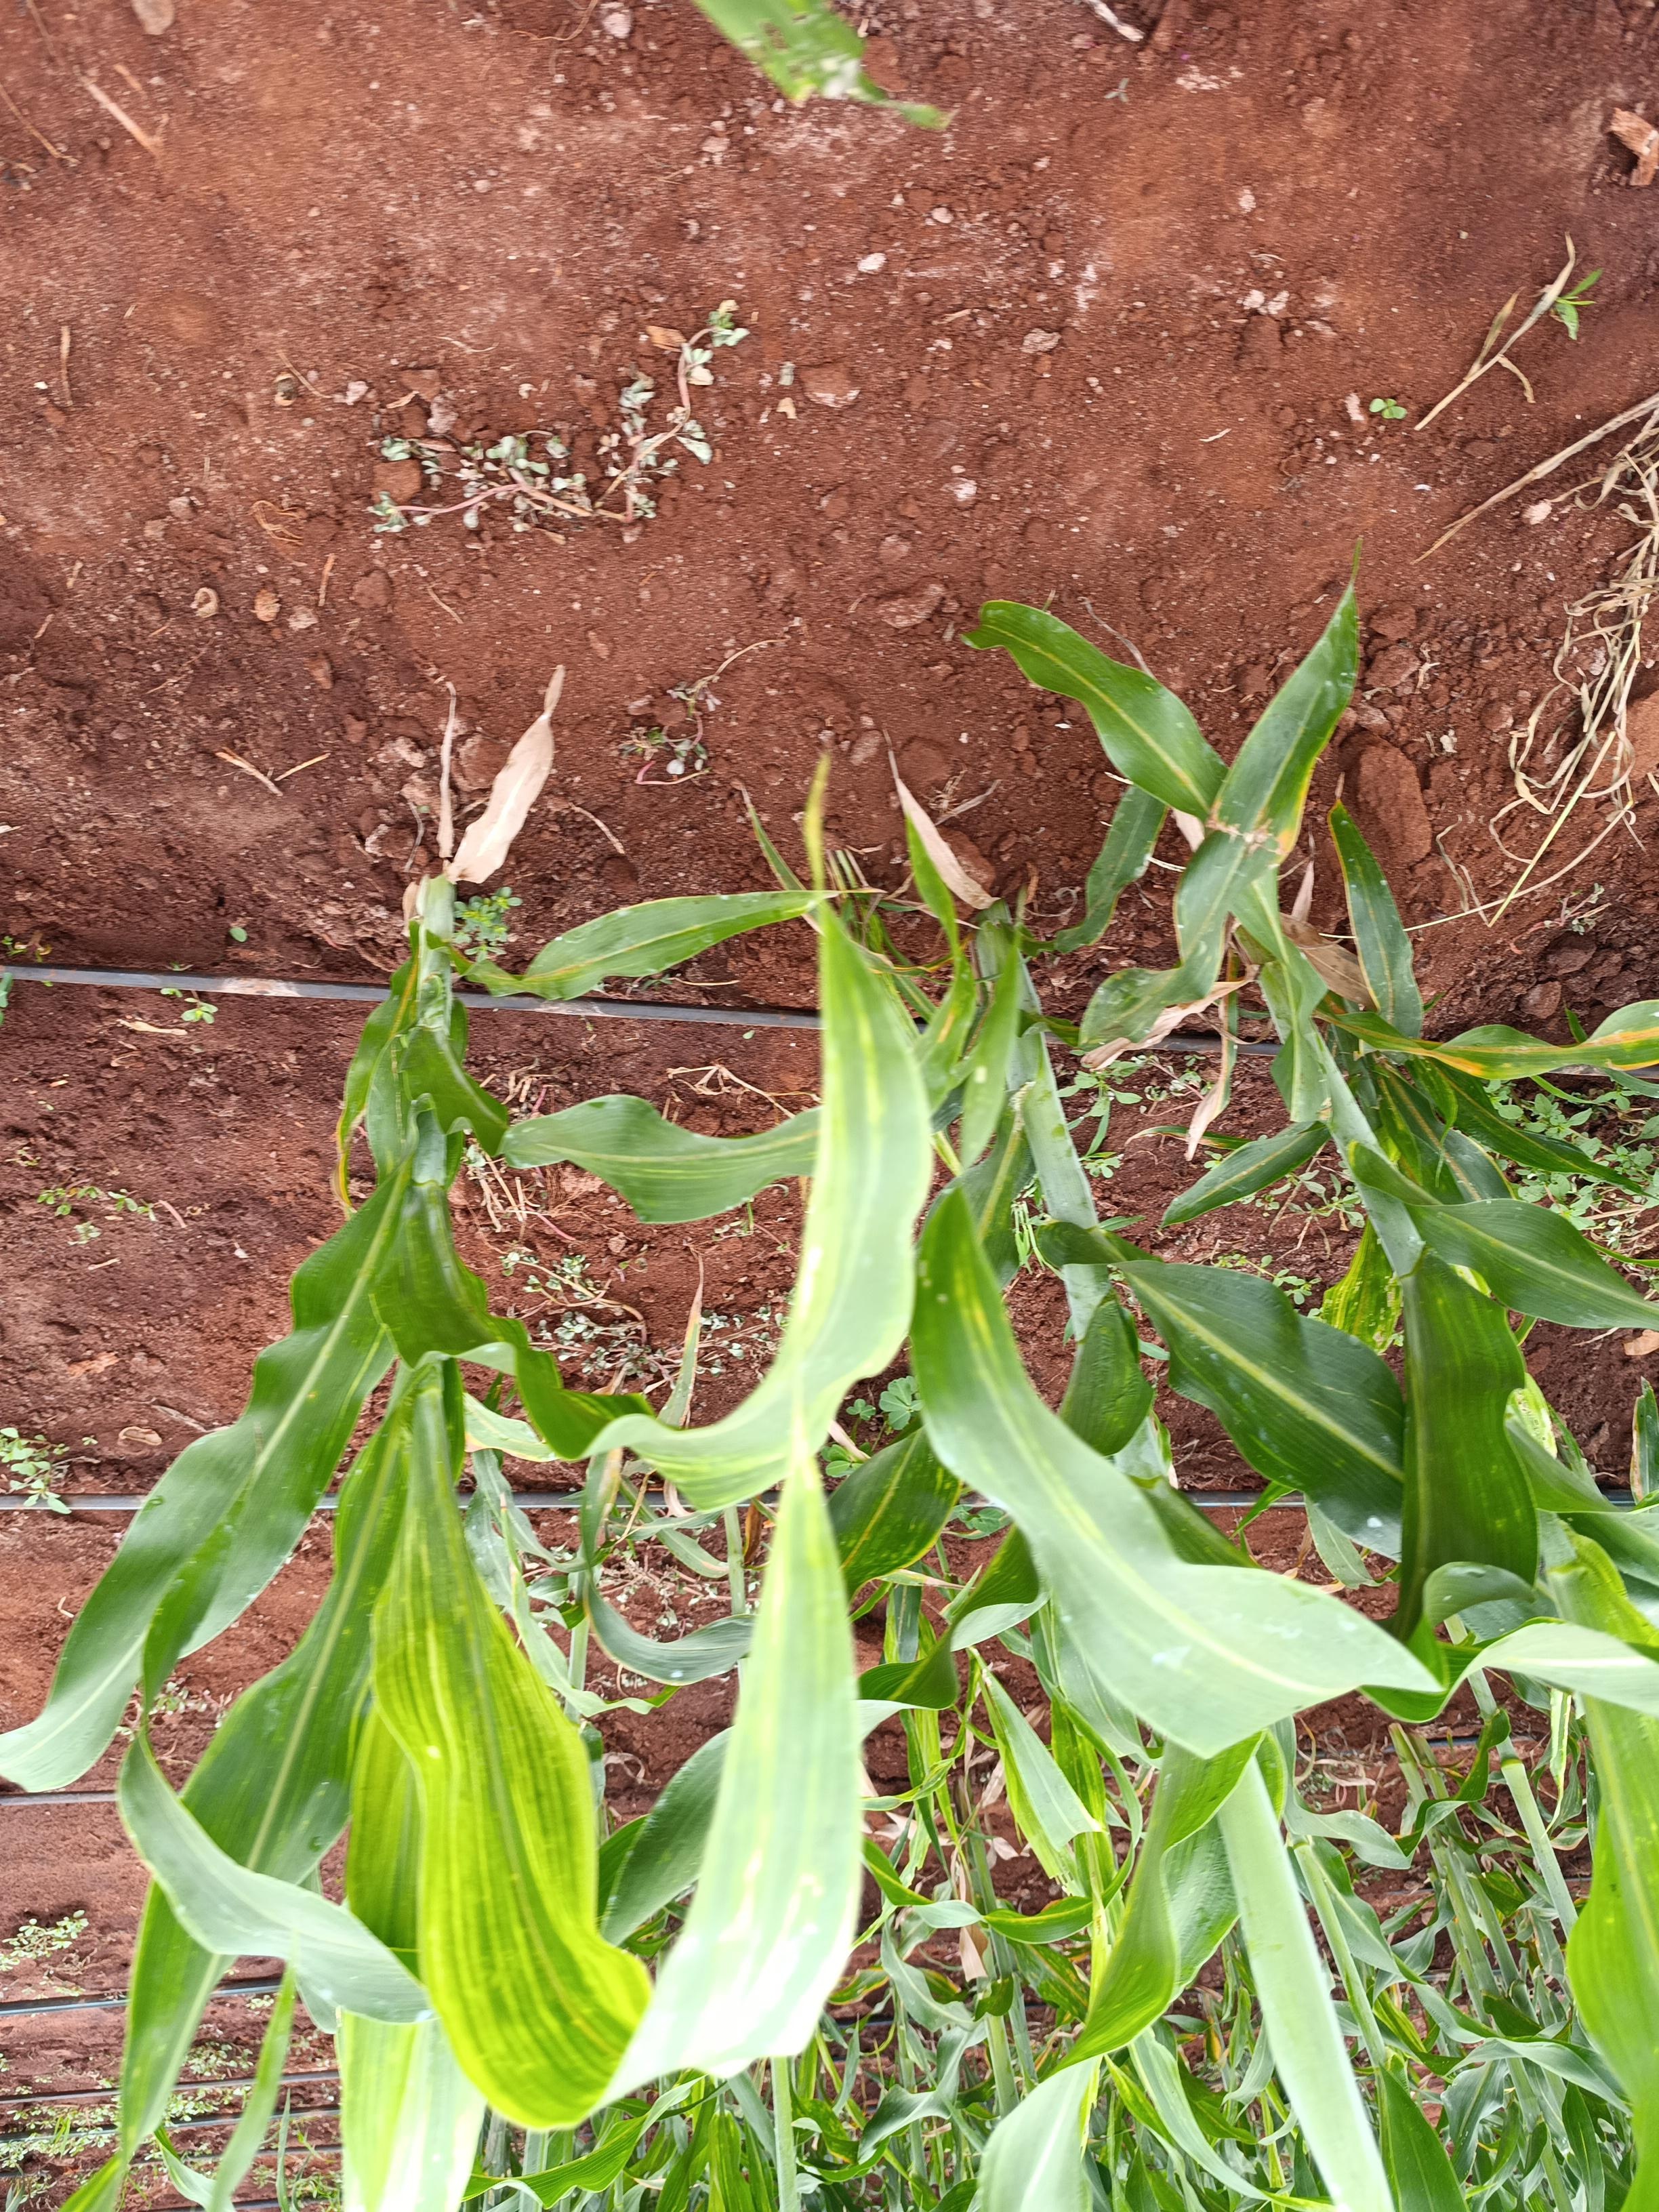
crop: sorghum
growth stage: heading tuber
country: Kenya
